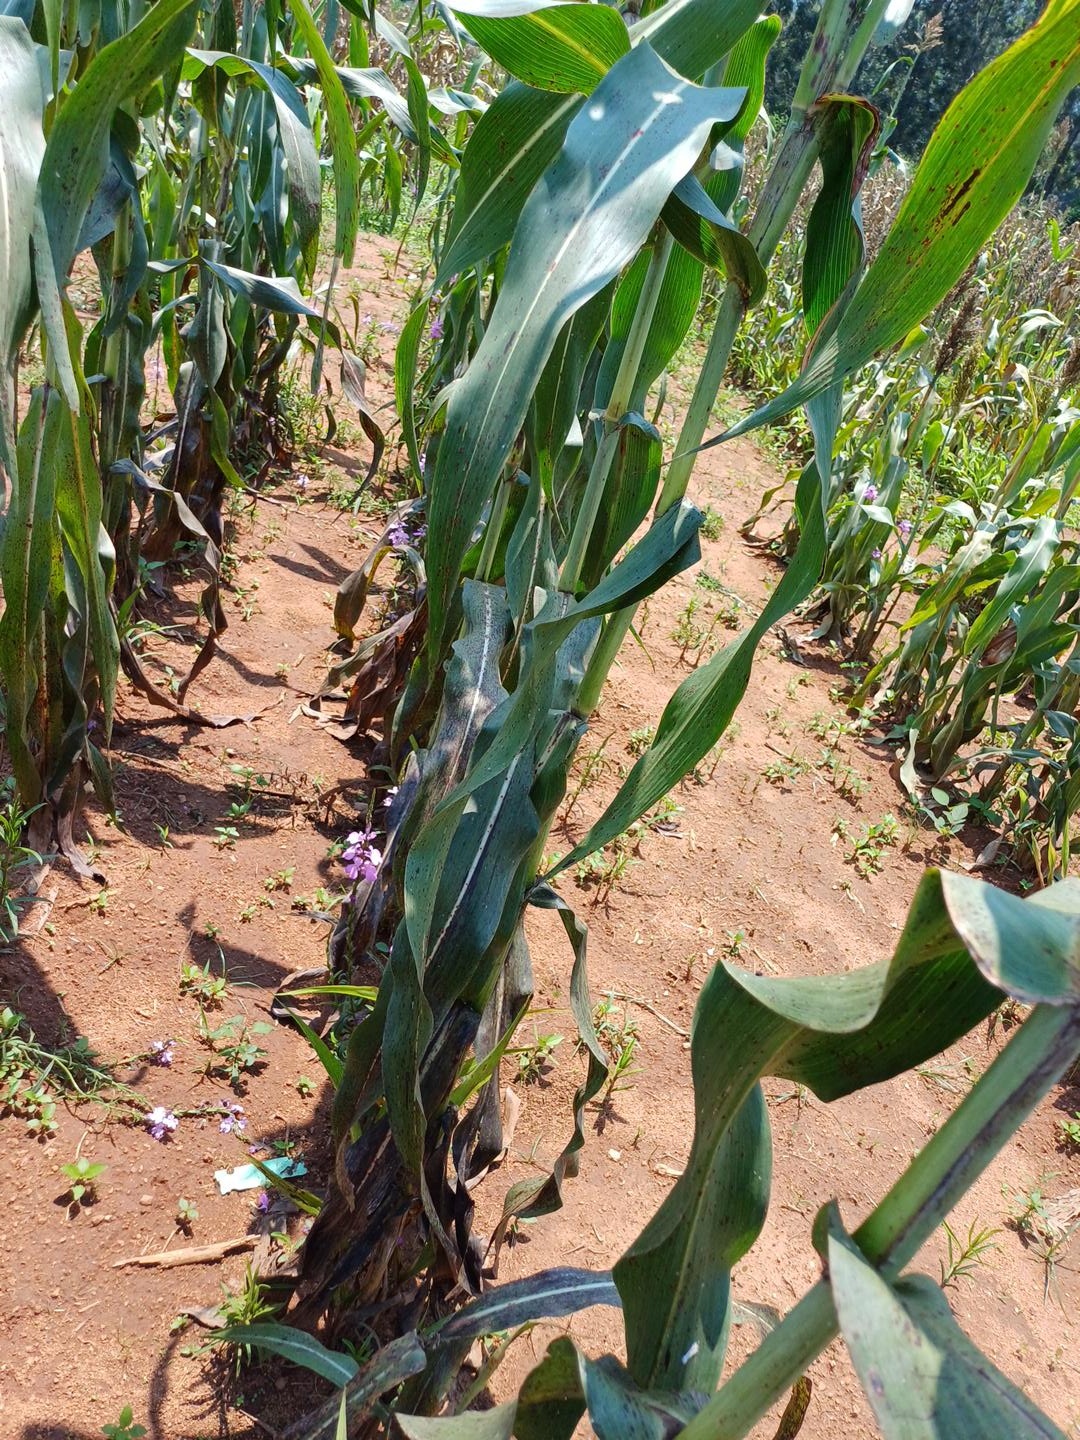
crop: sorghum
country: Kenya
